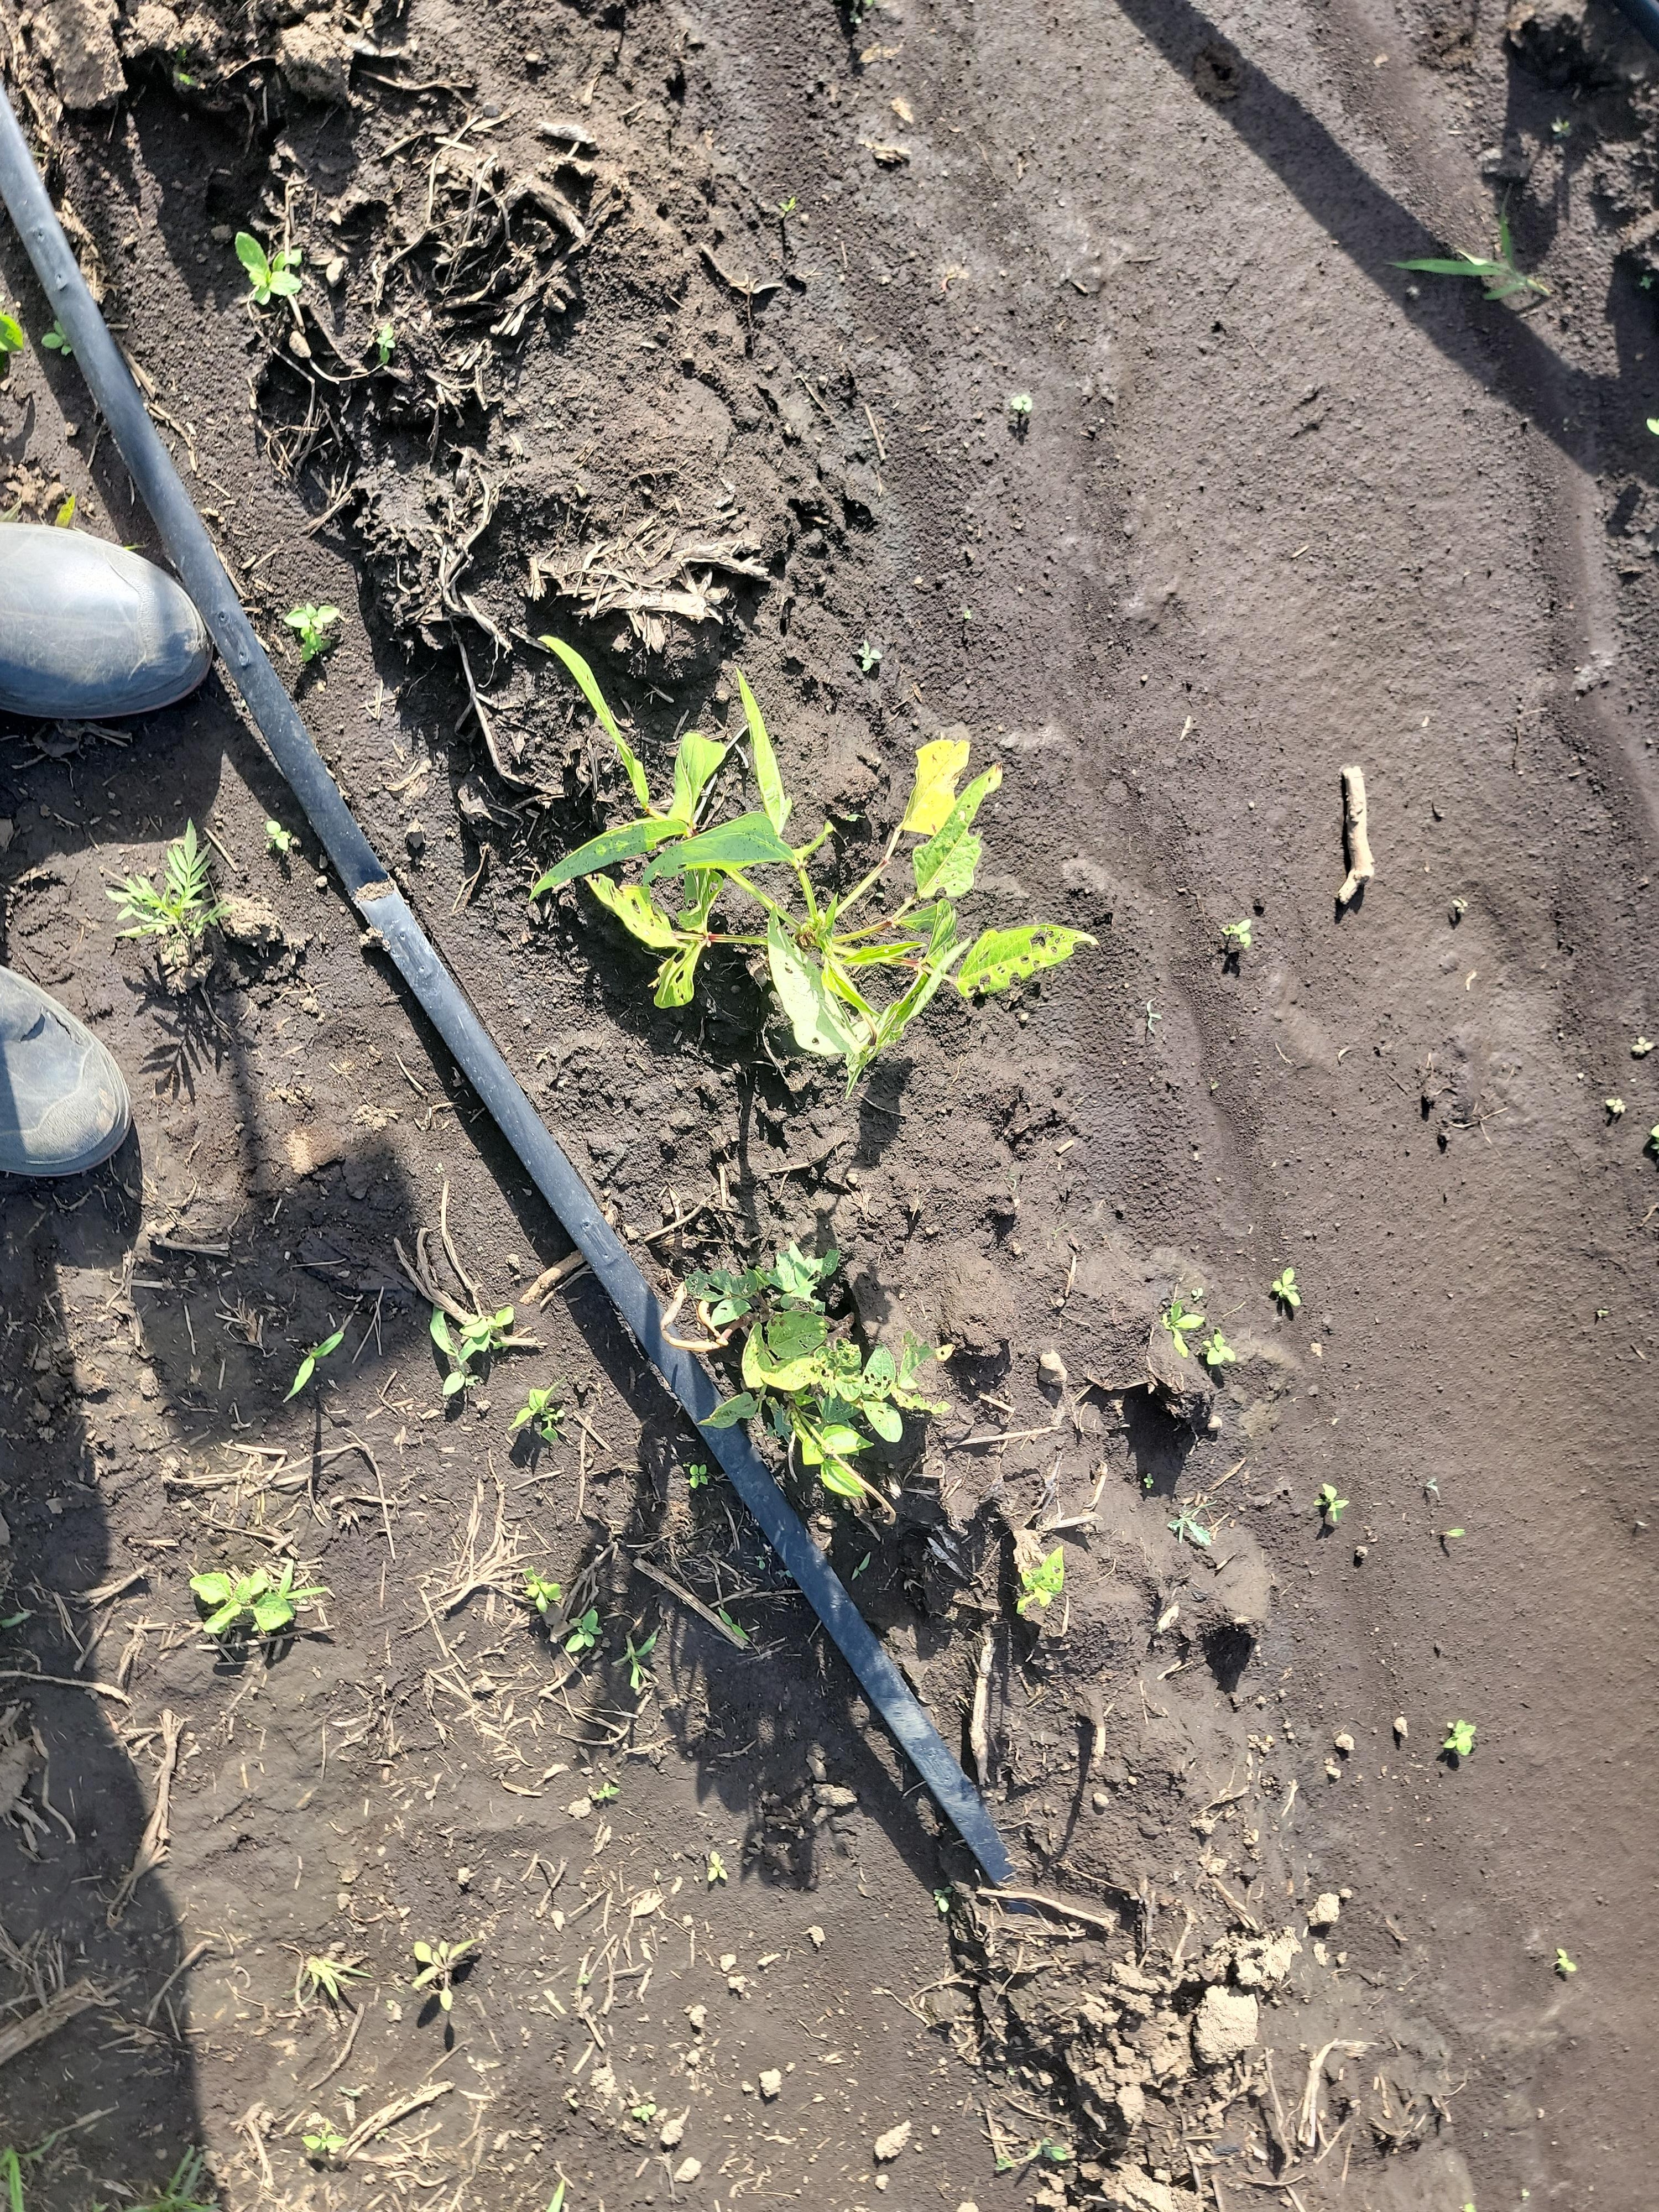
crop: cowpea
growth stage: development pod
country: Tanzania
